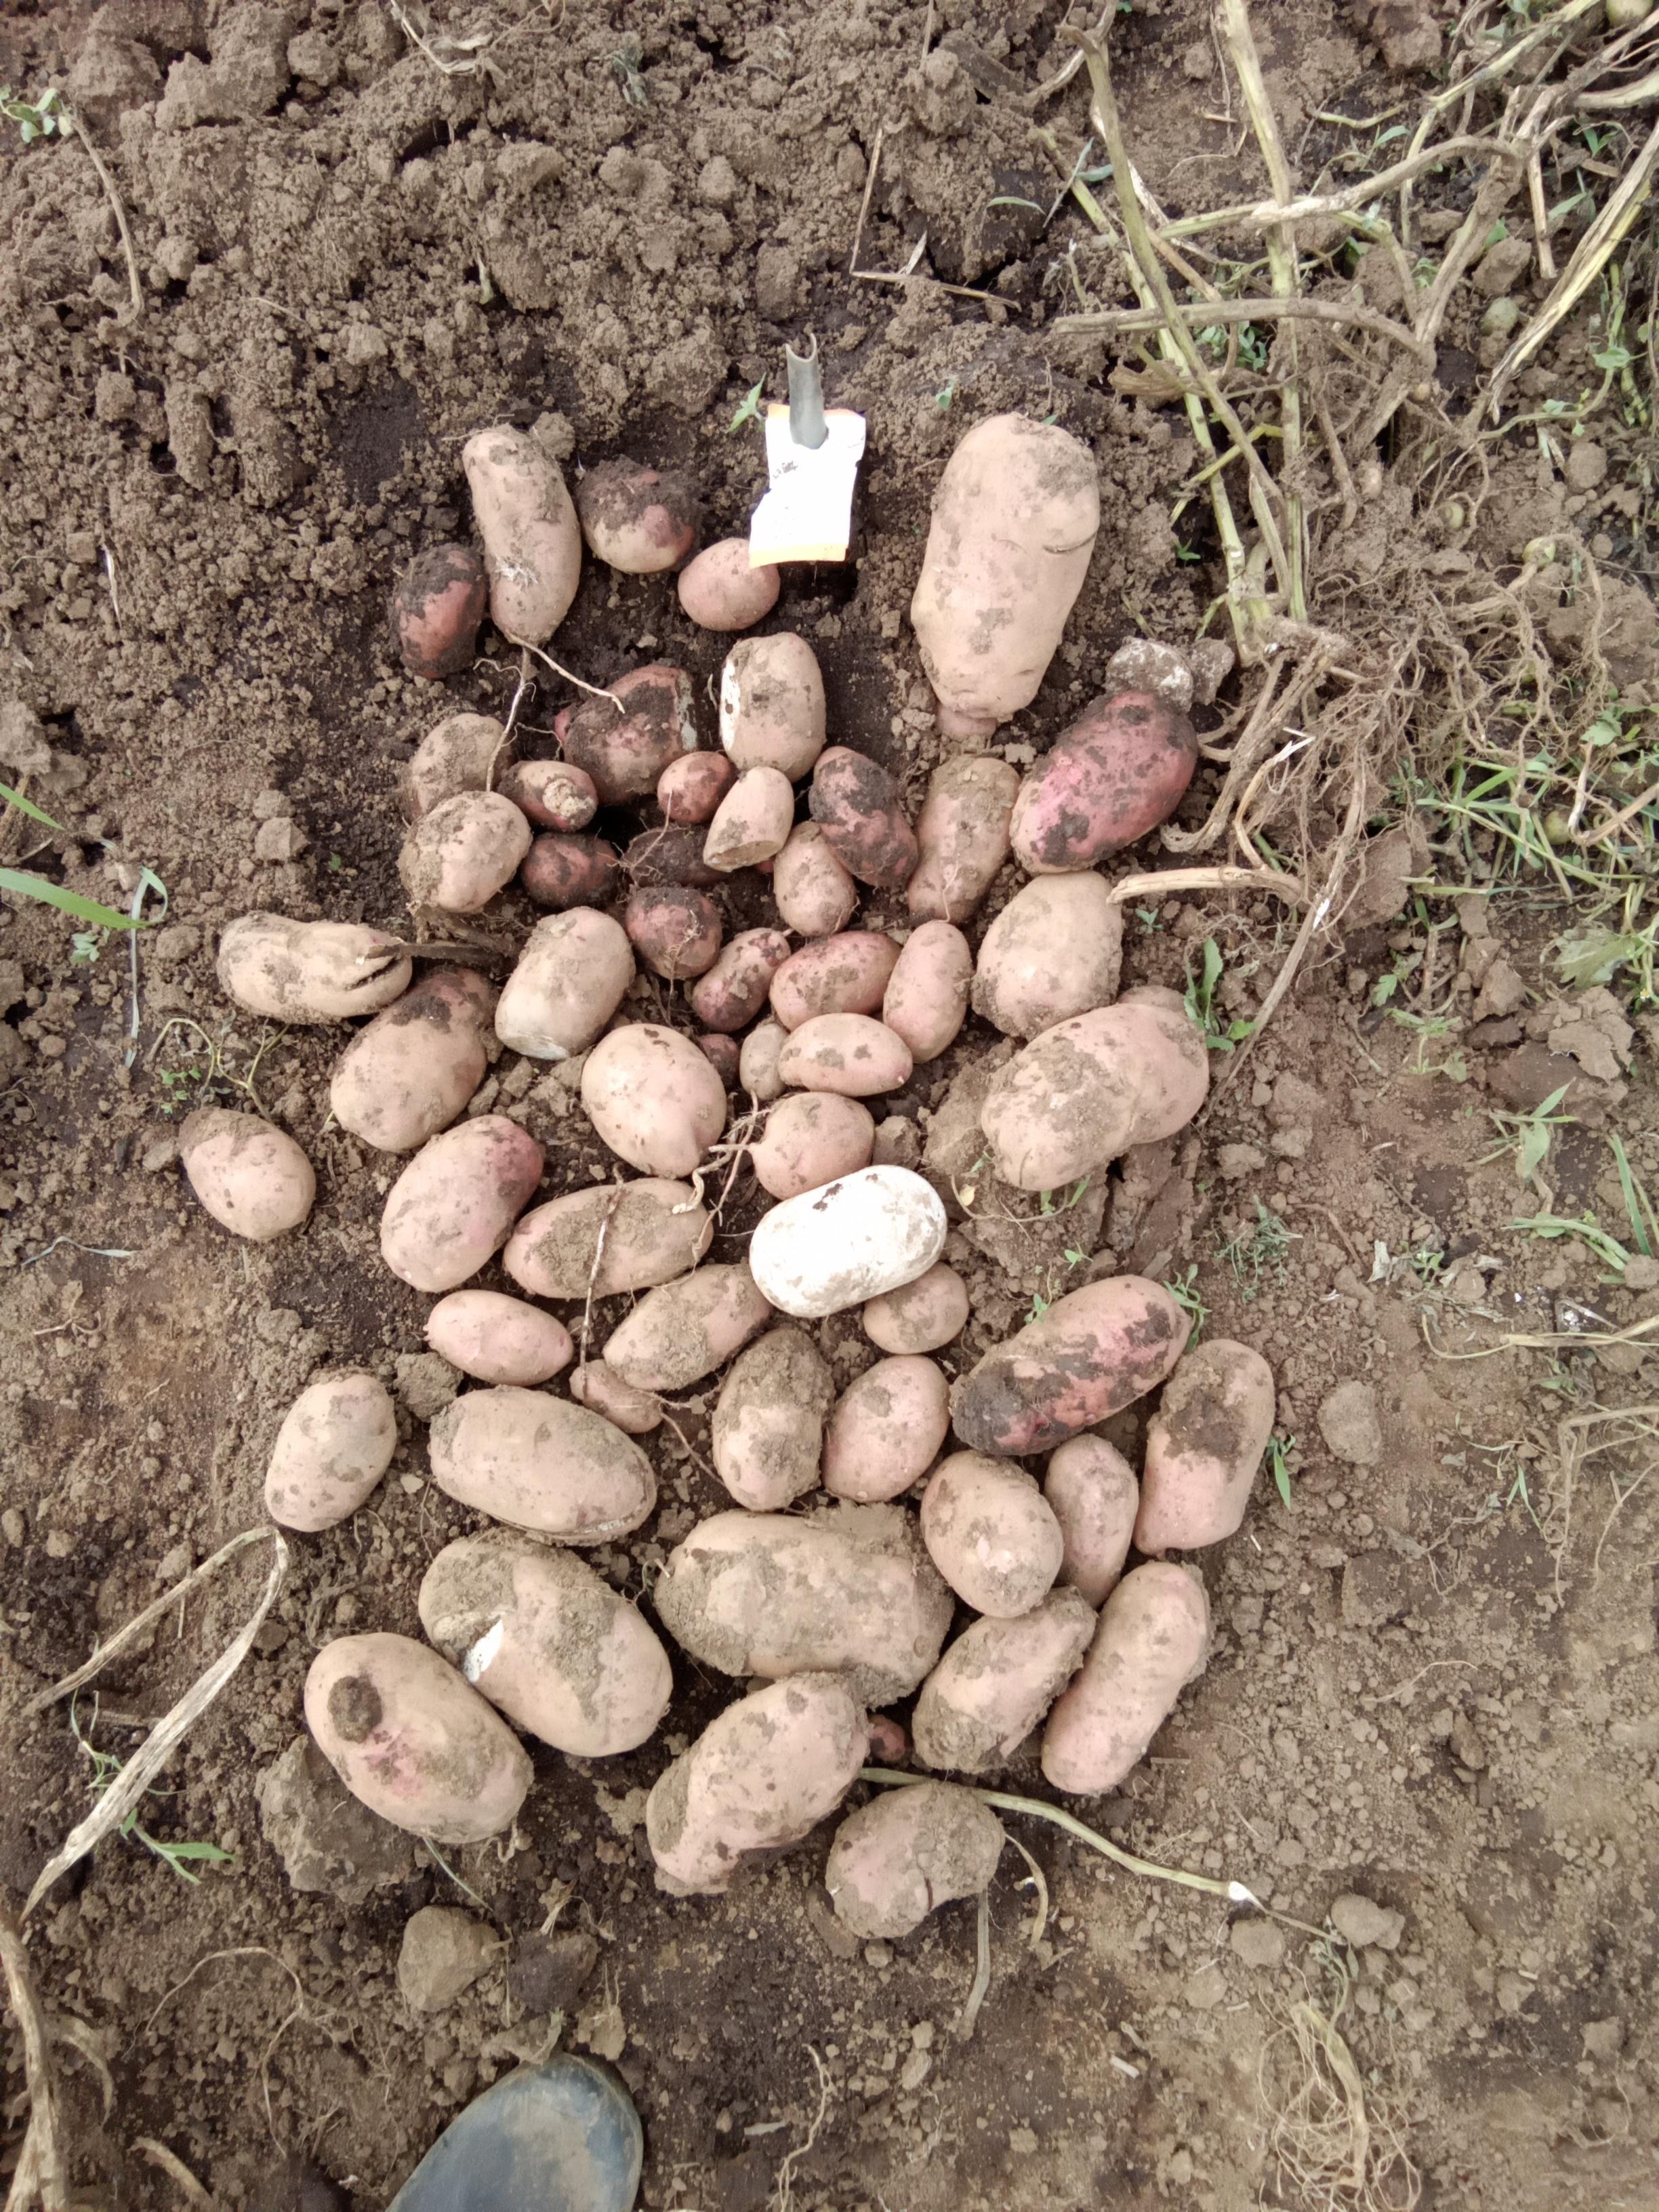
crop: potato
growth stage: harvest
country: Kenya
